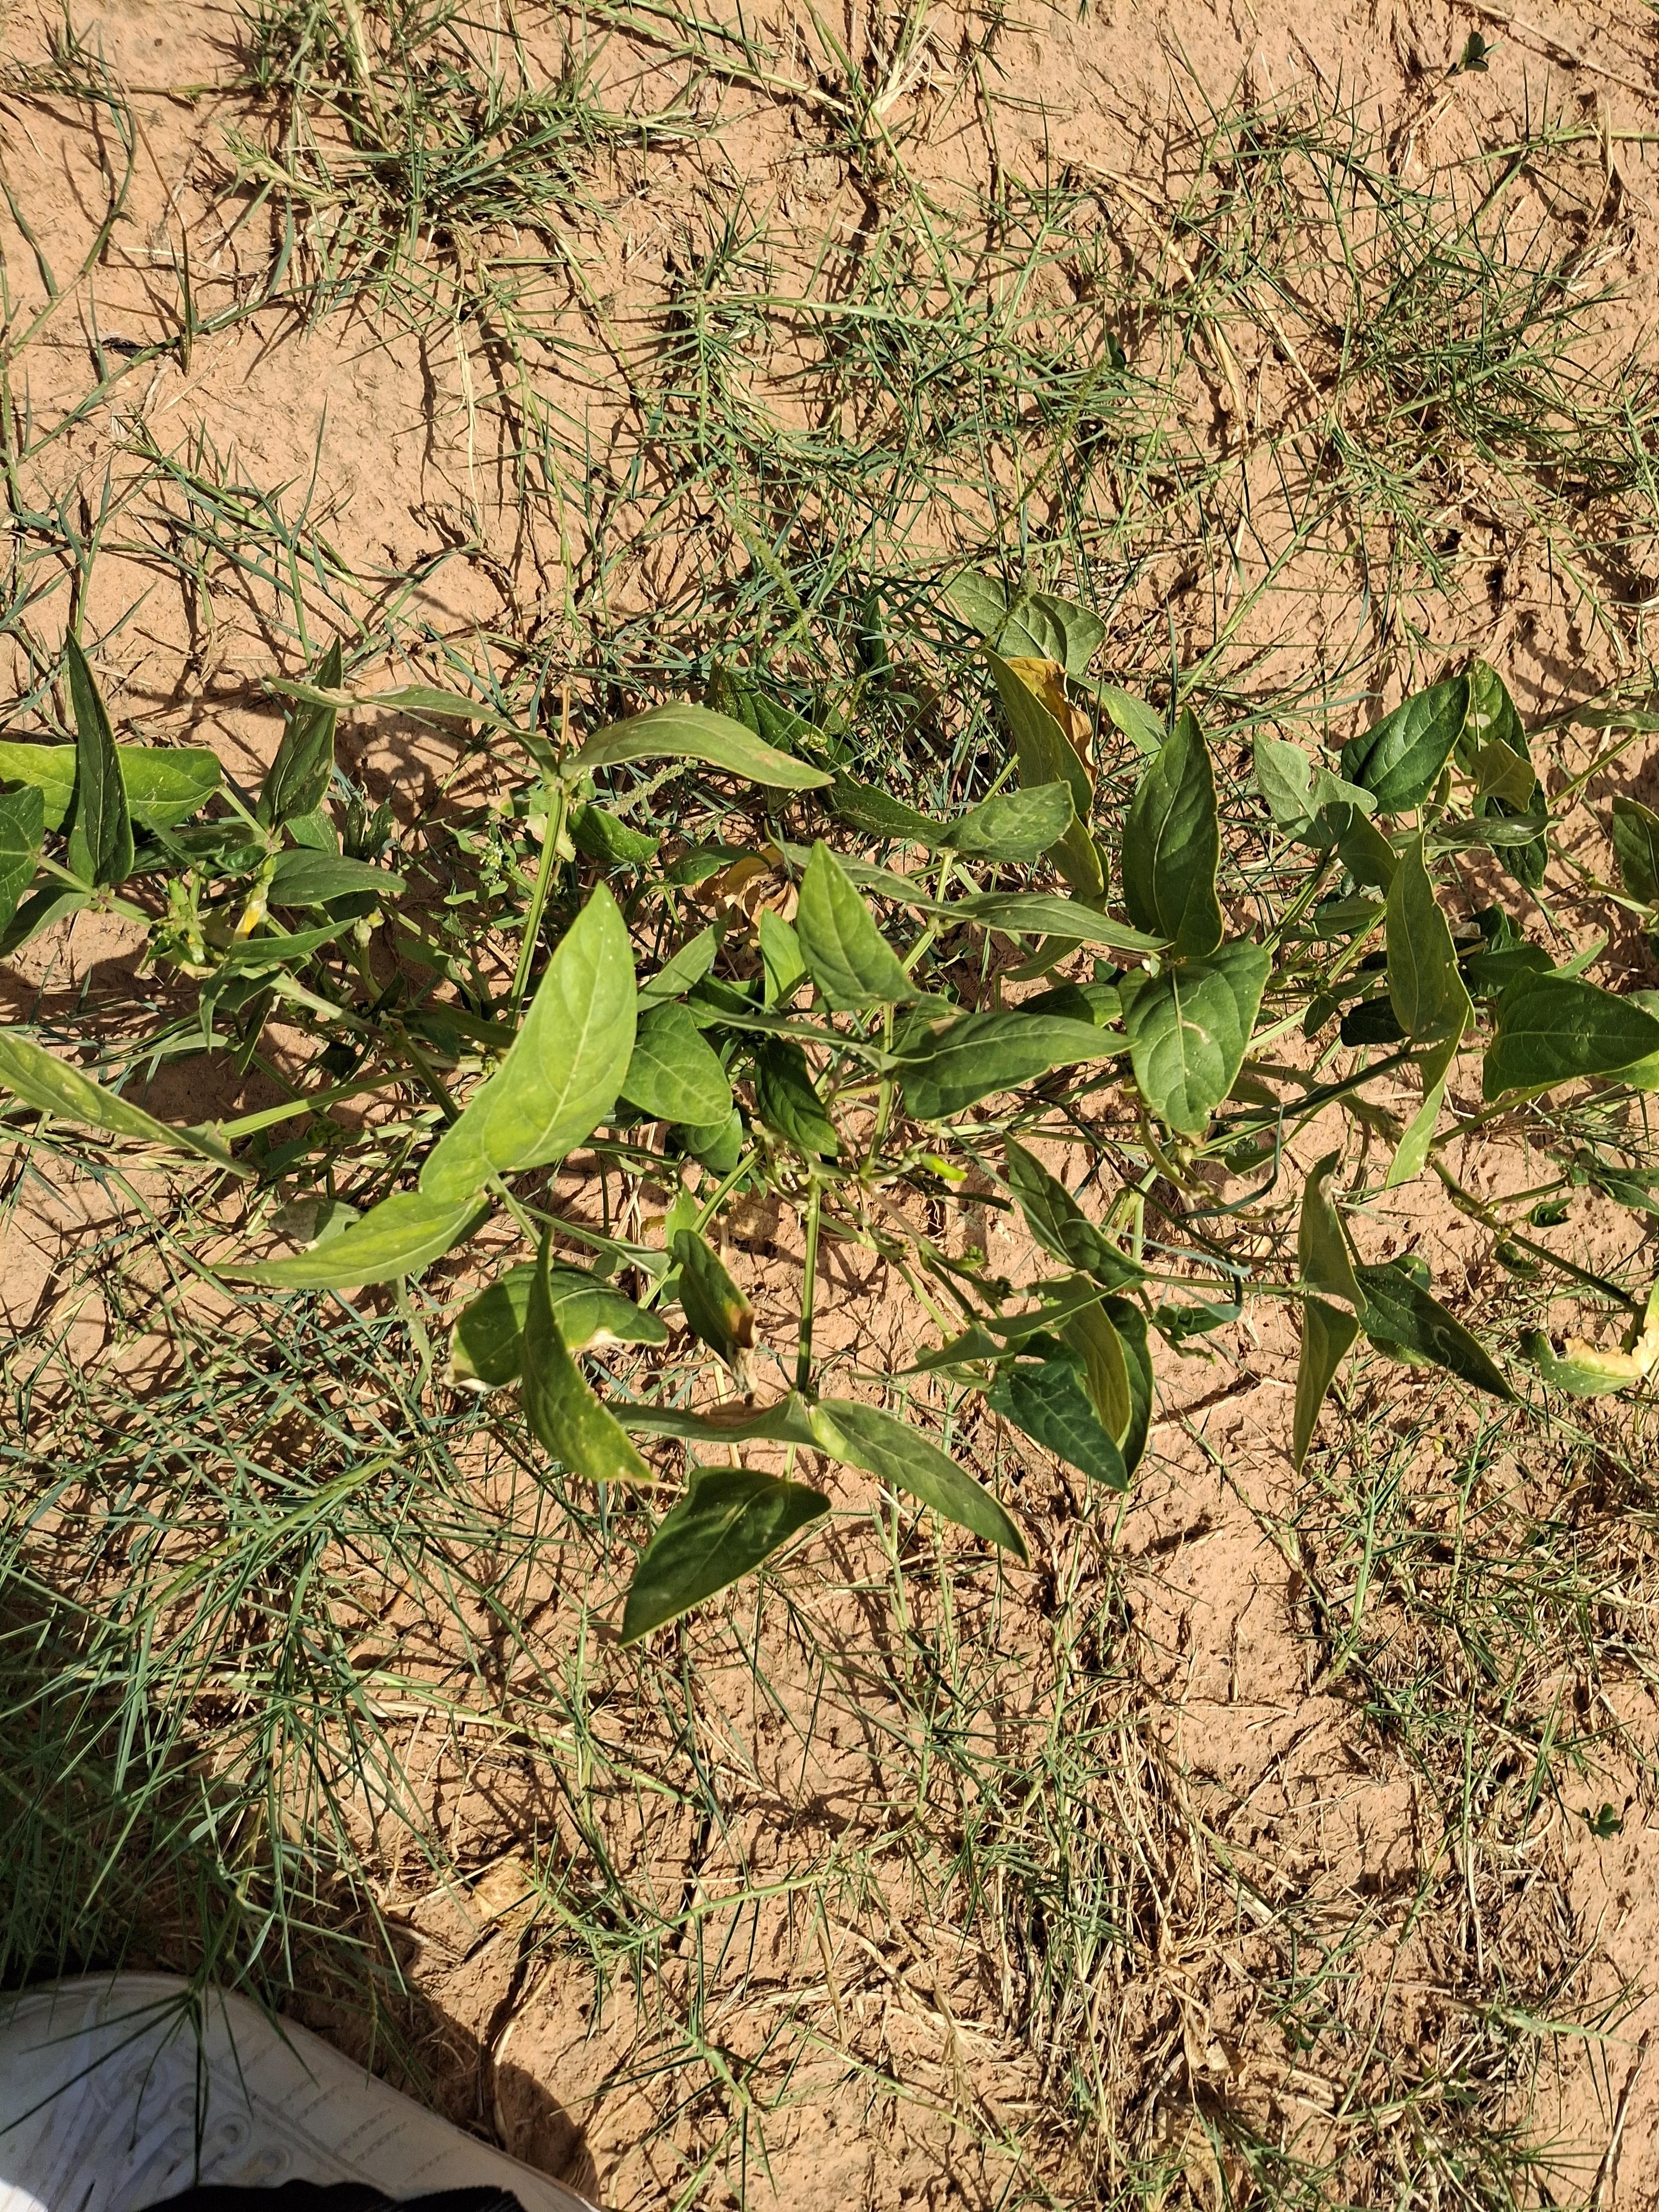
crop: cowpea
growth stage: harvest maturity
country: Nigeria
